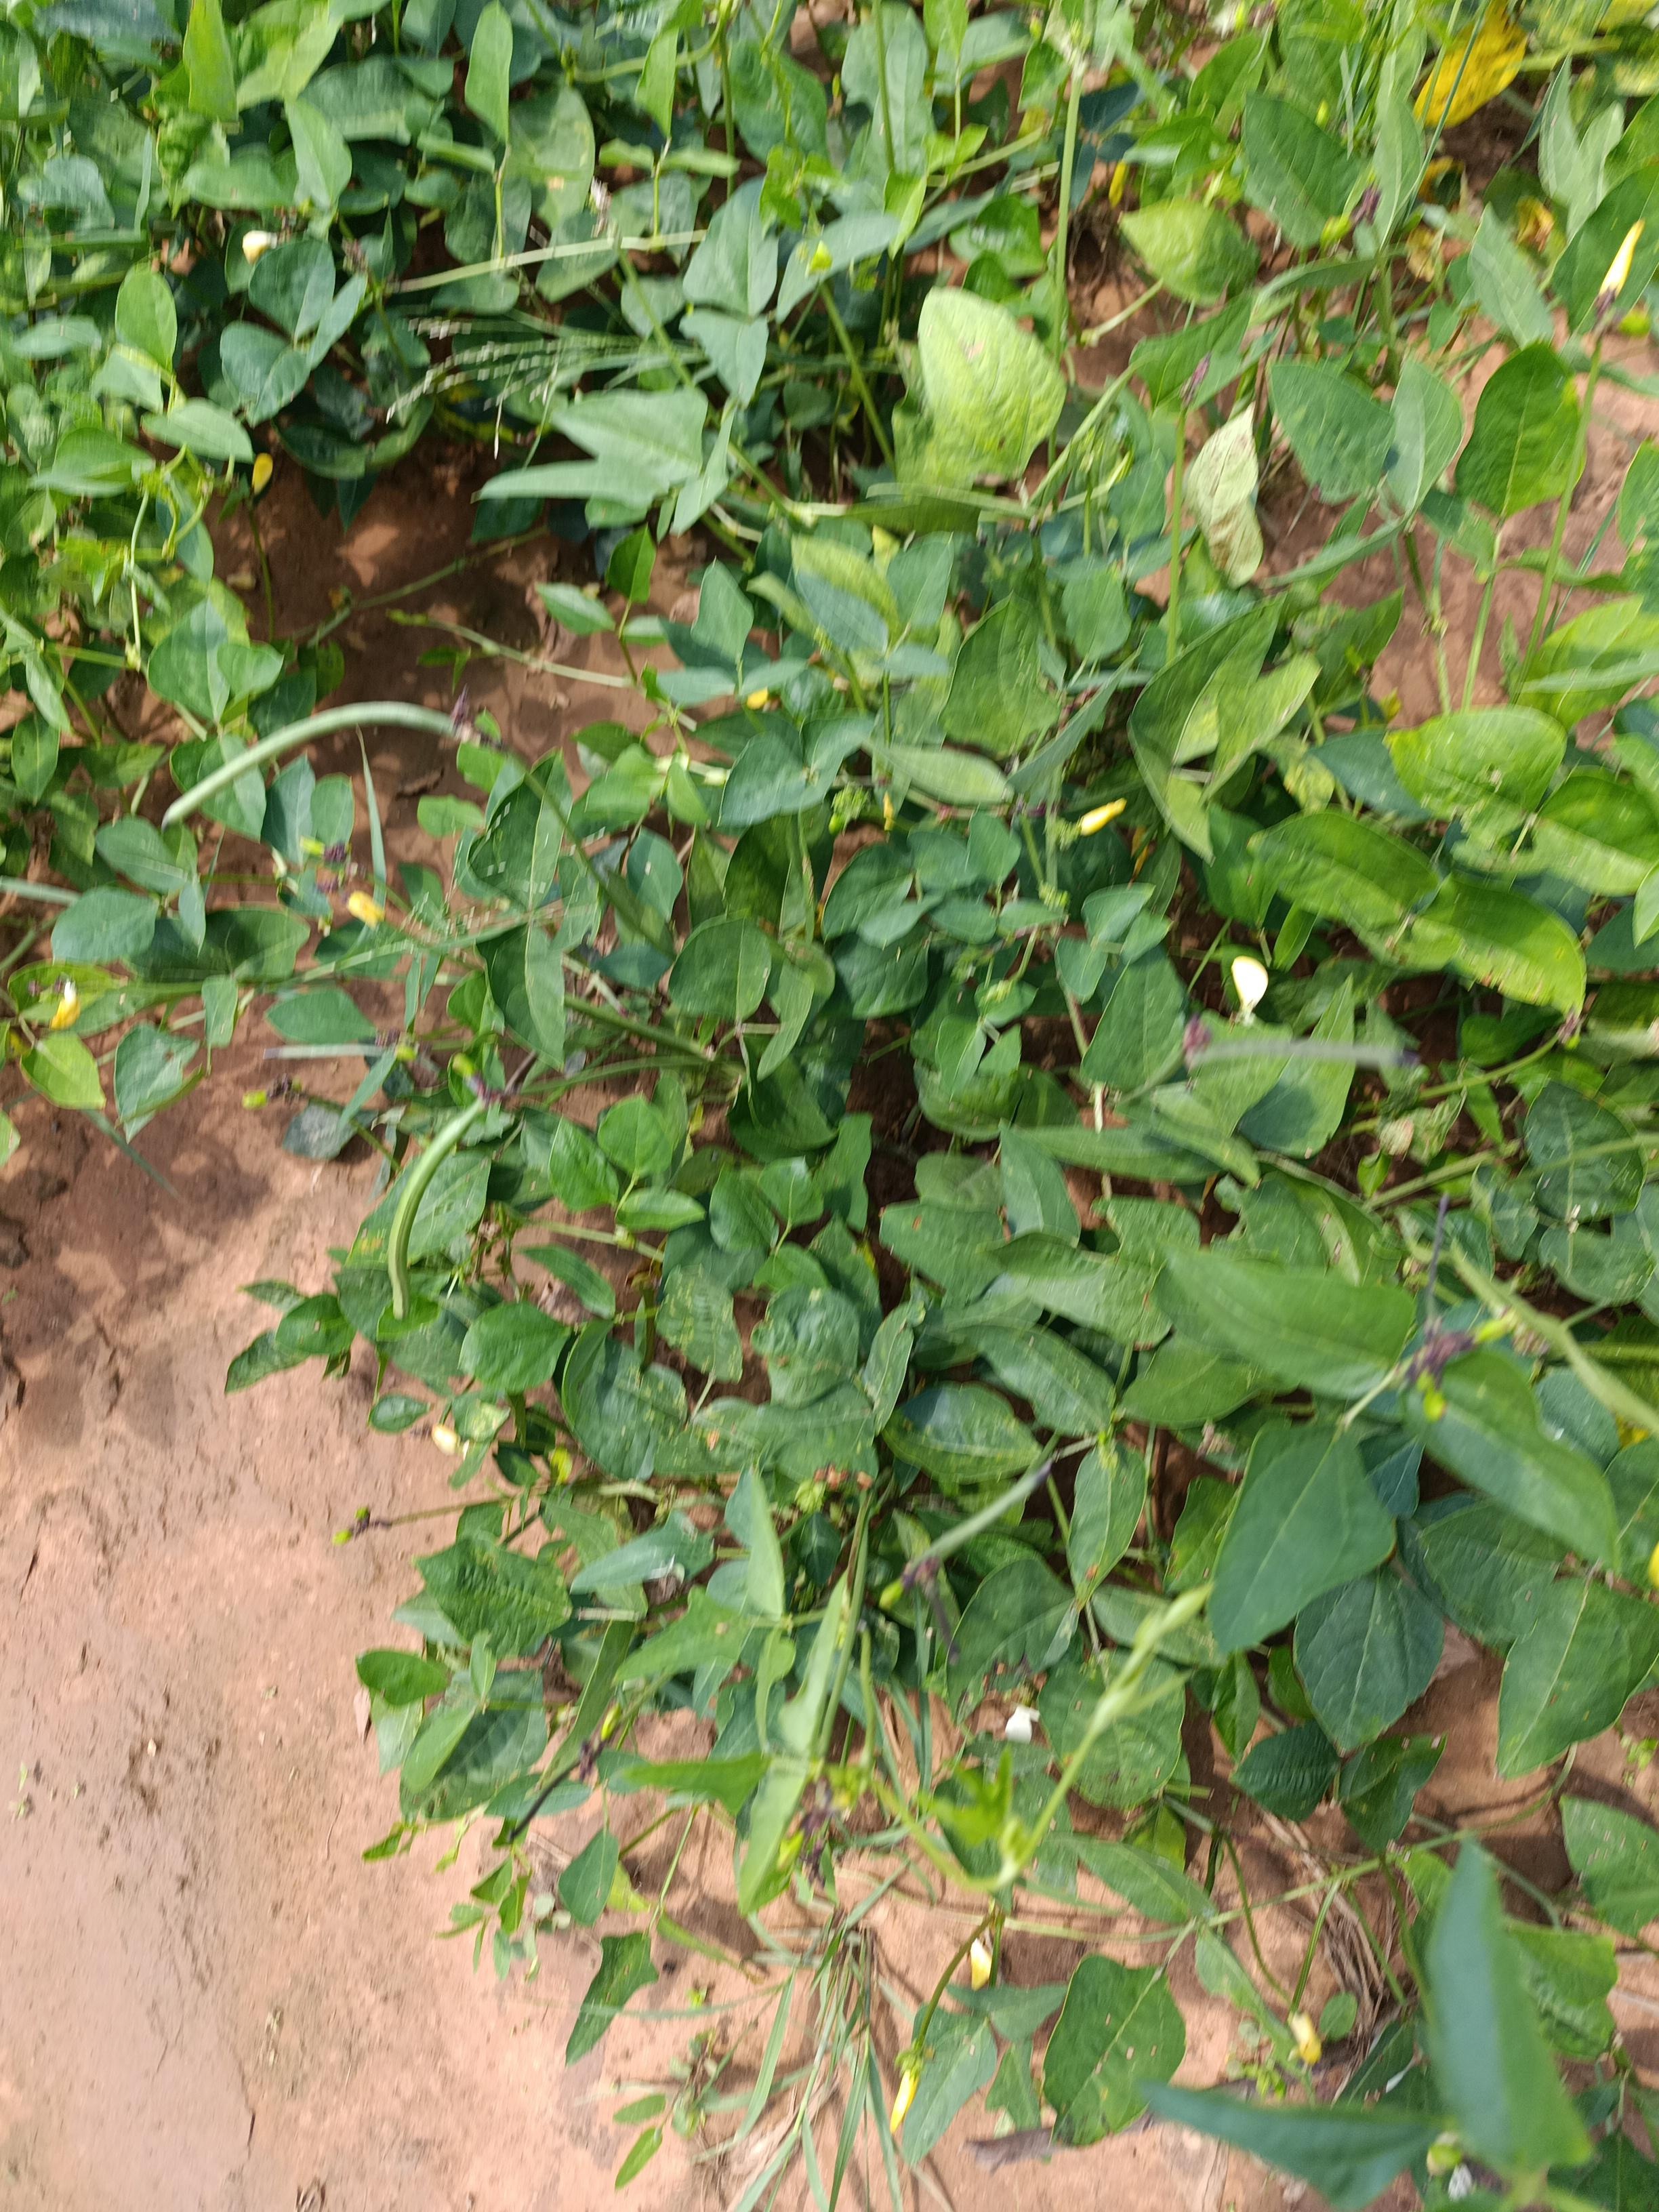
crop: cowpea
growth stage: development pod
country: Nigeria
